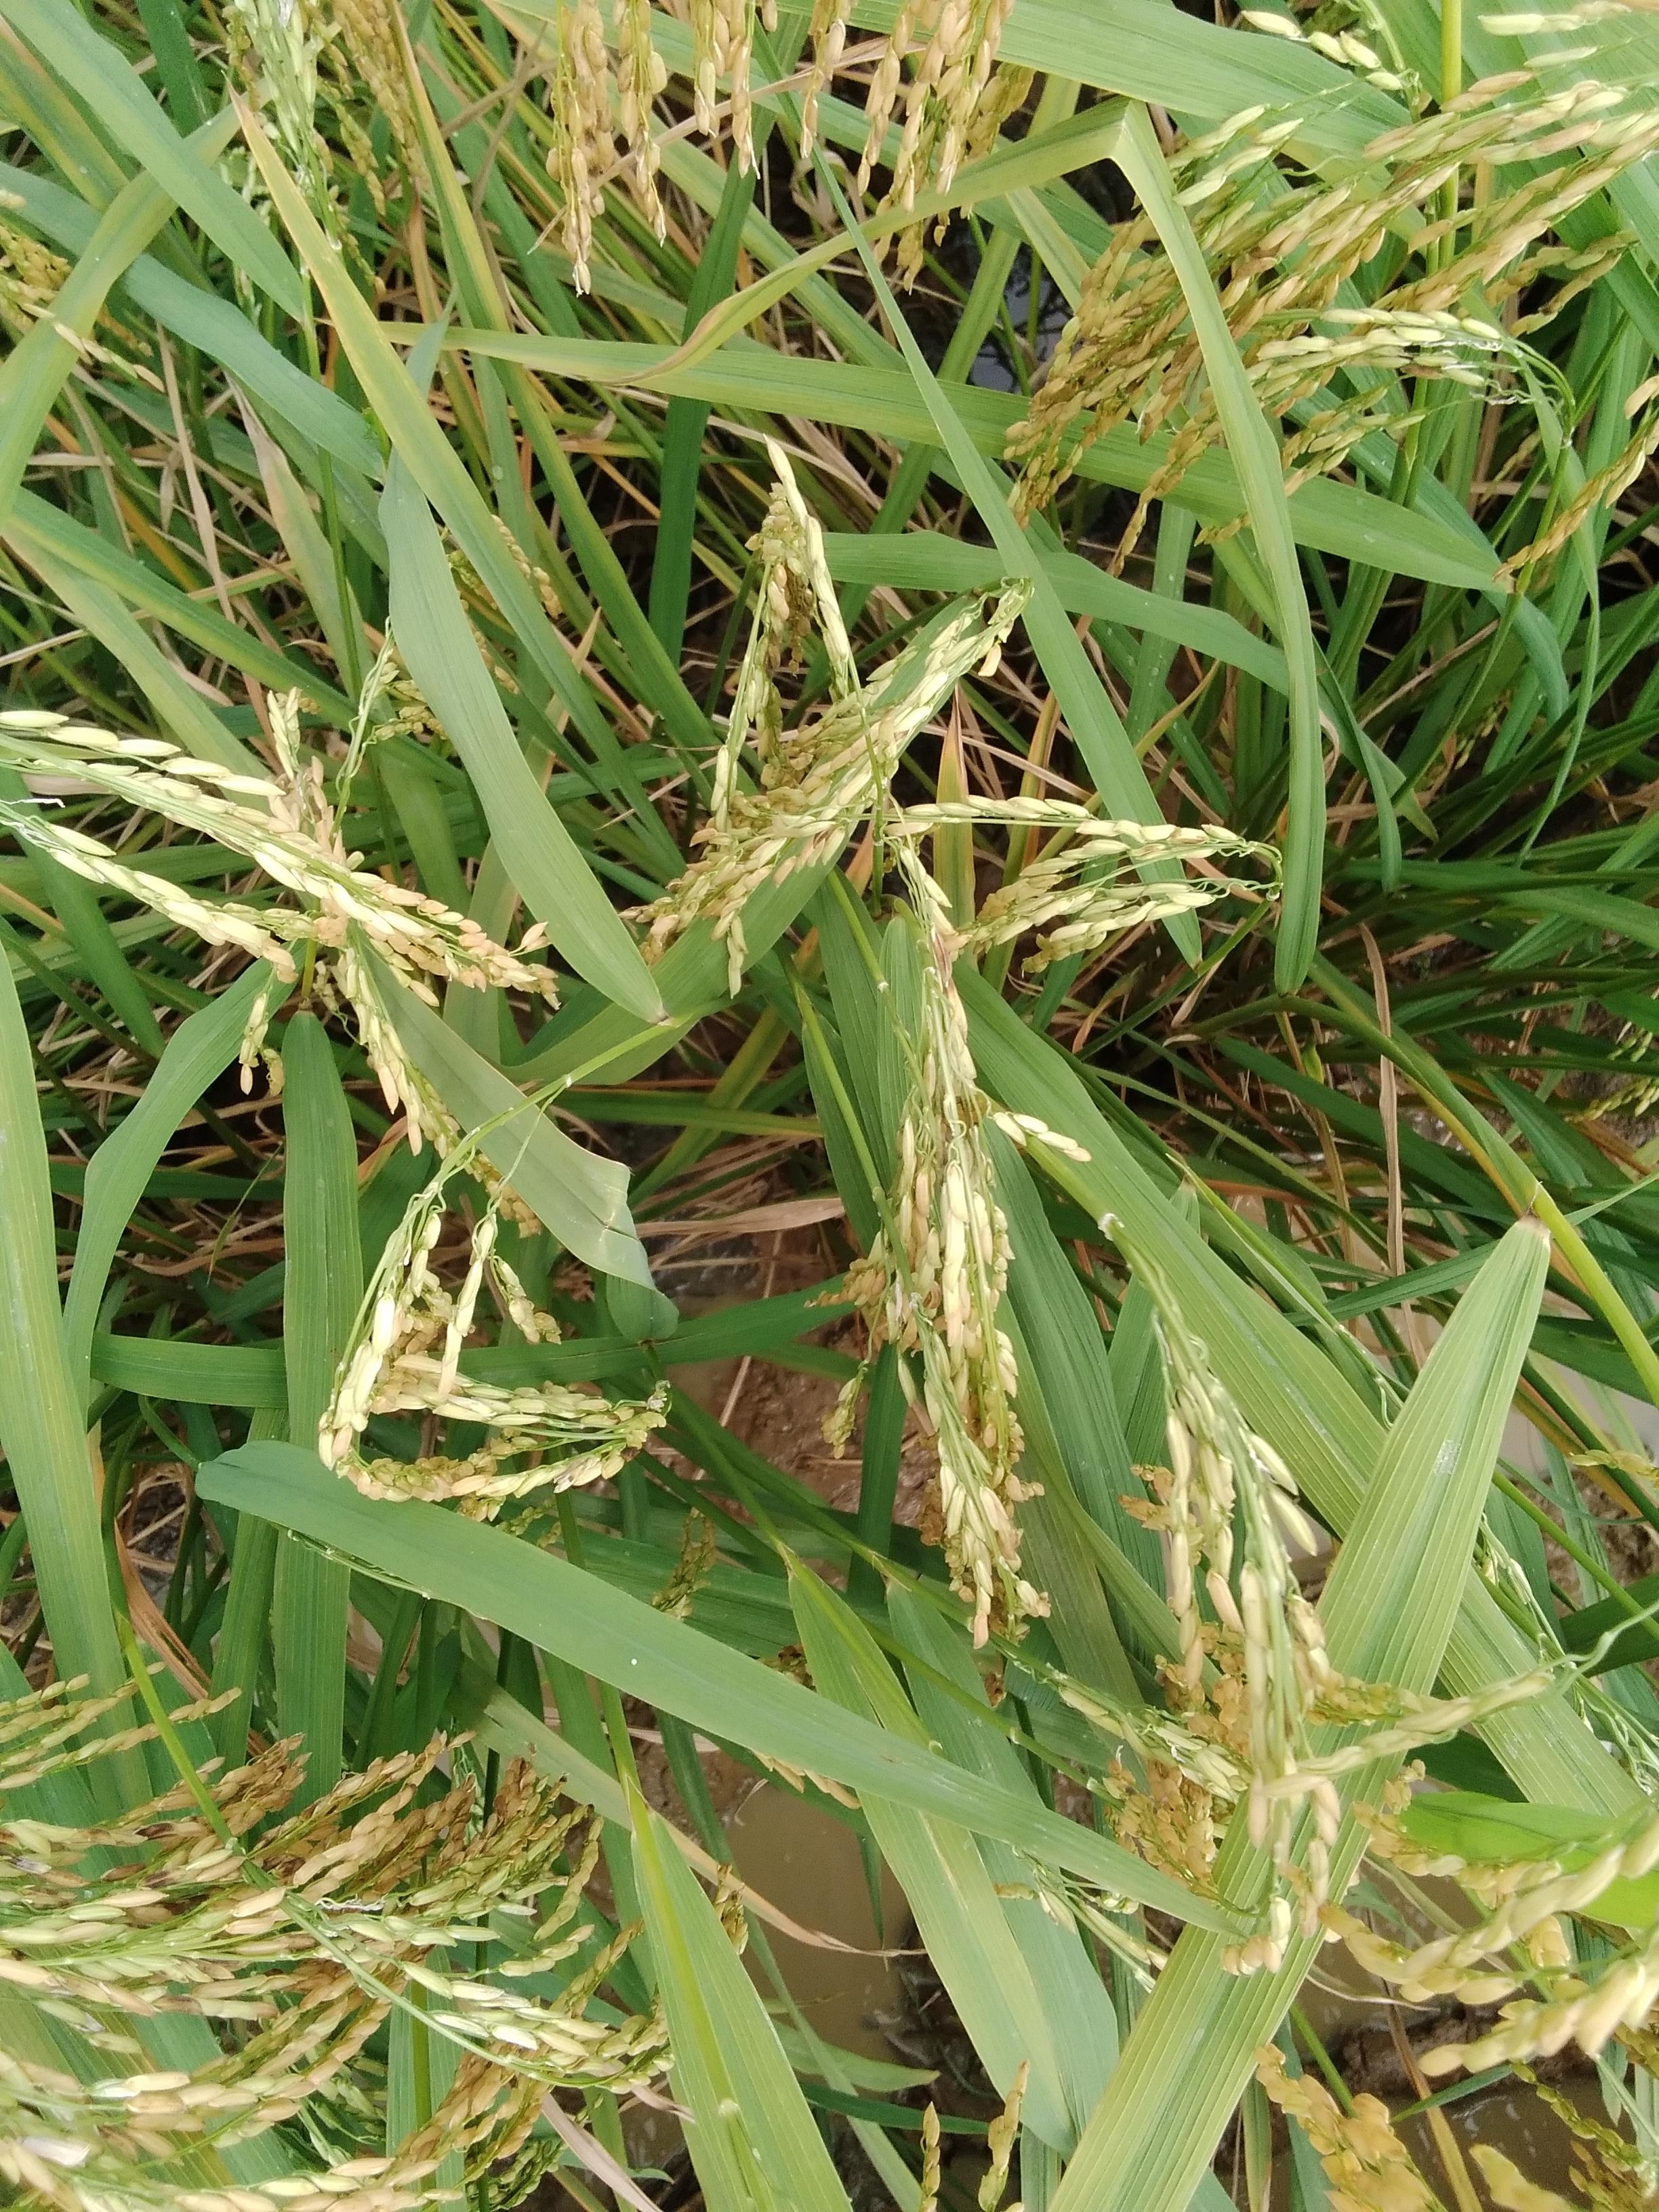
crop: rice
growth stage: ripening
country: Nigeria
